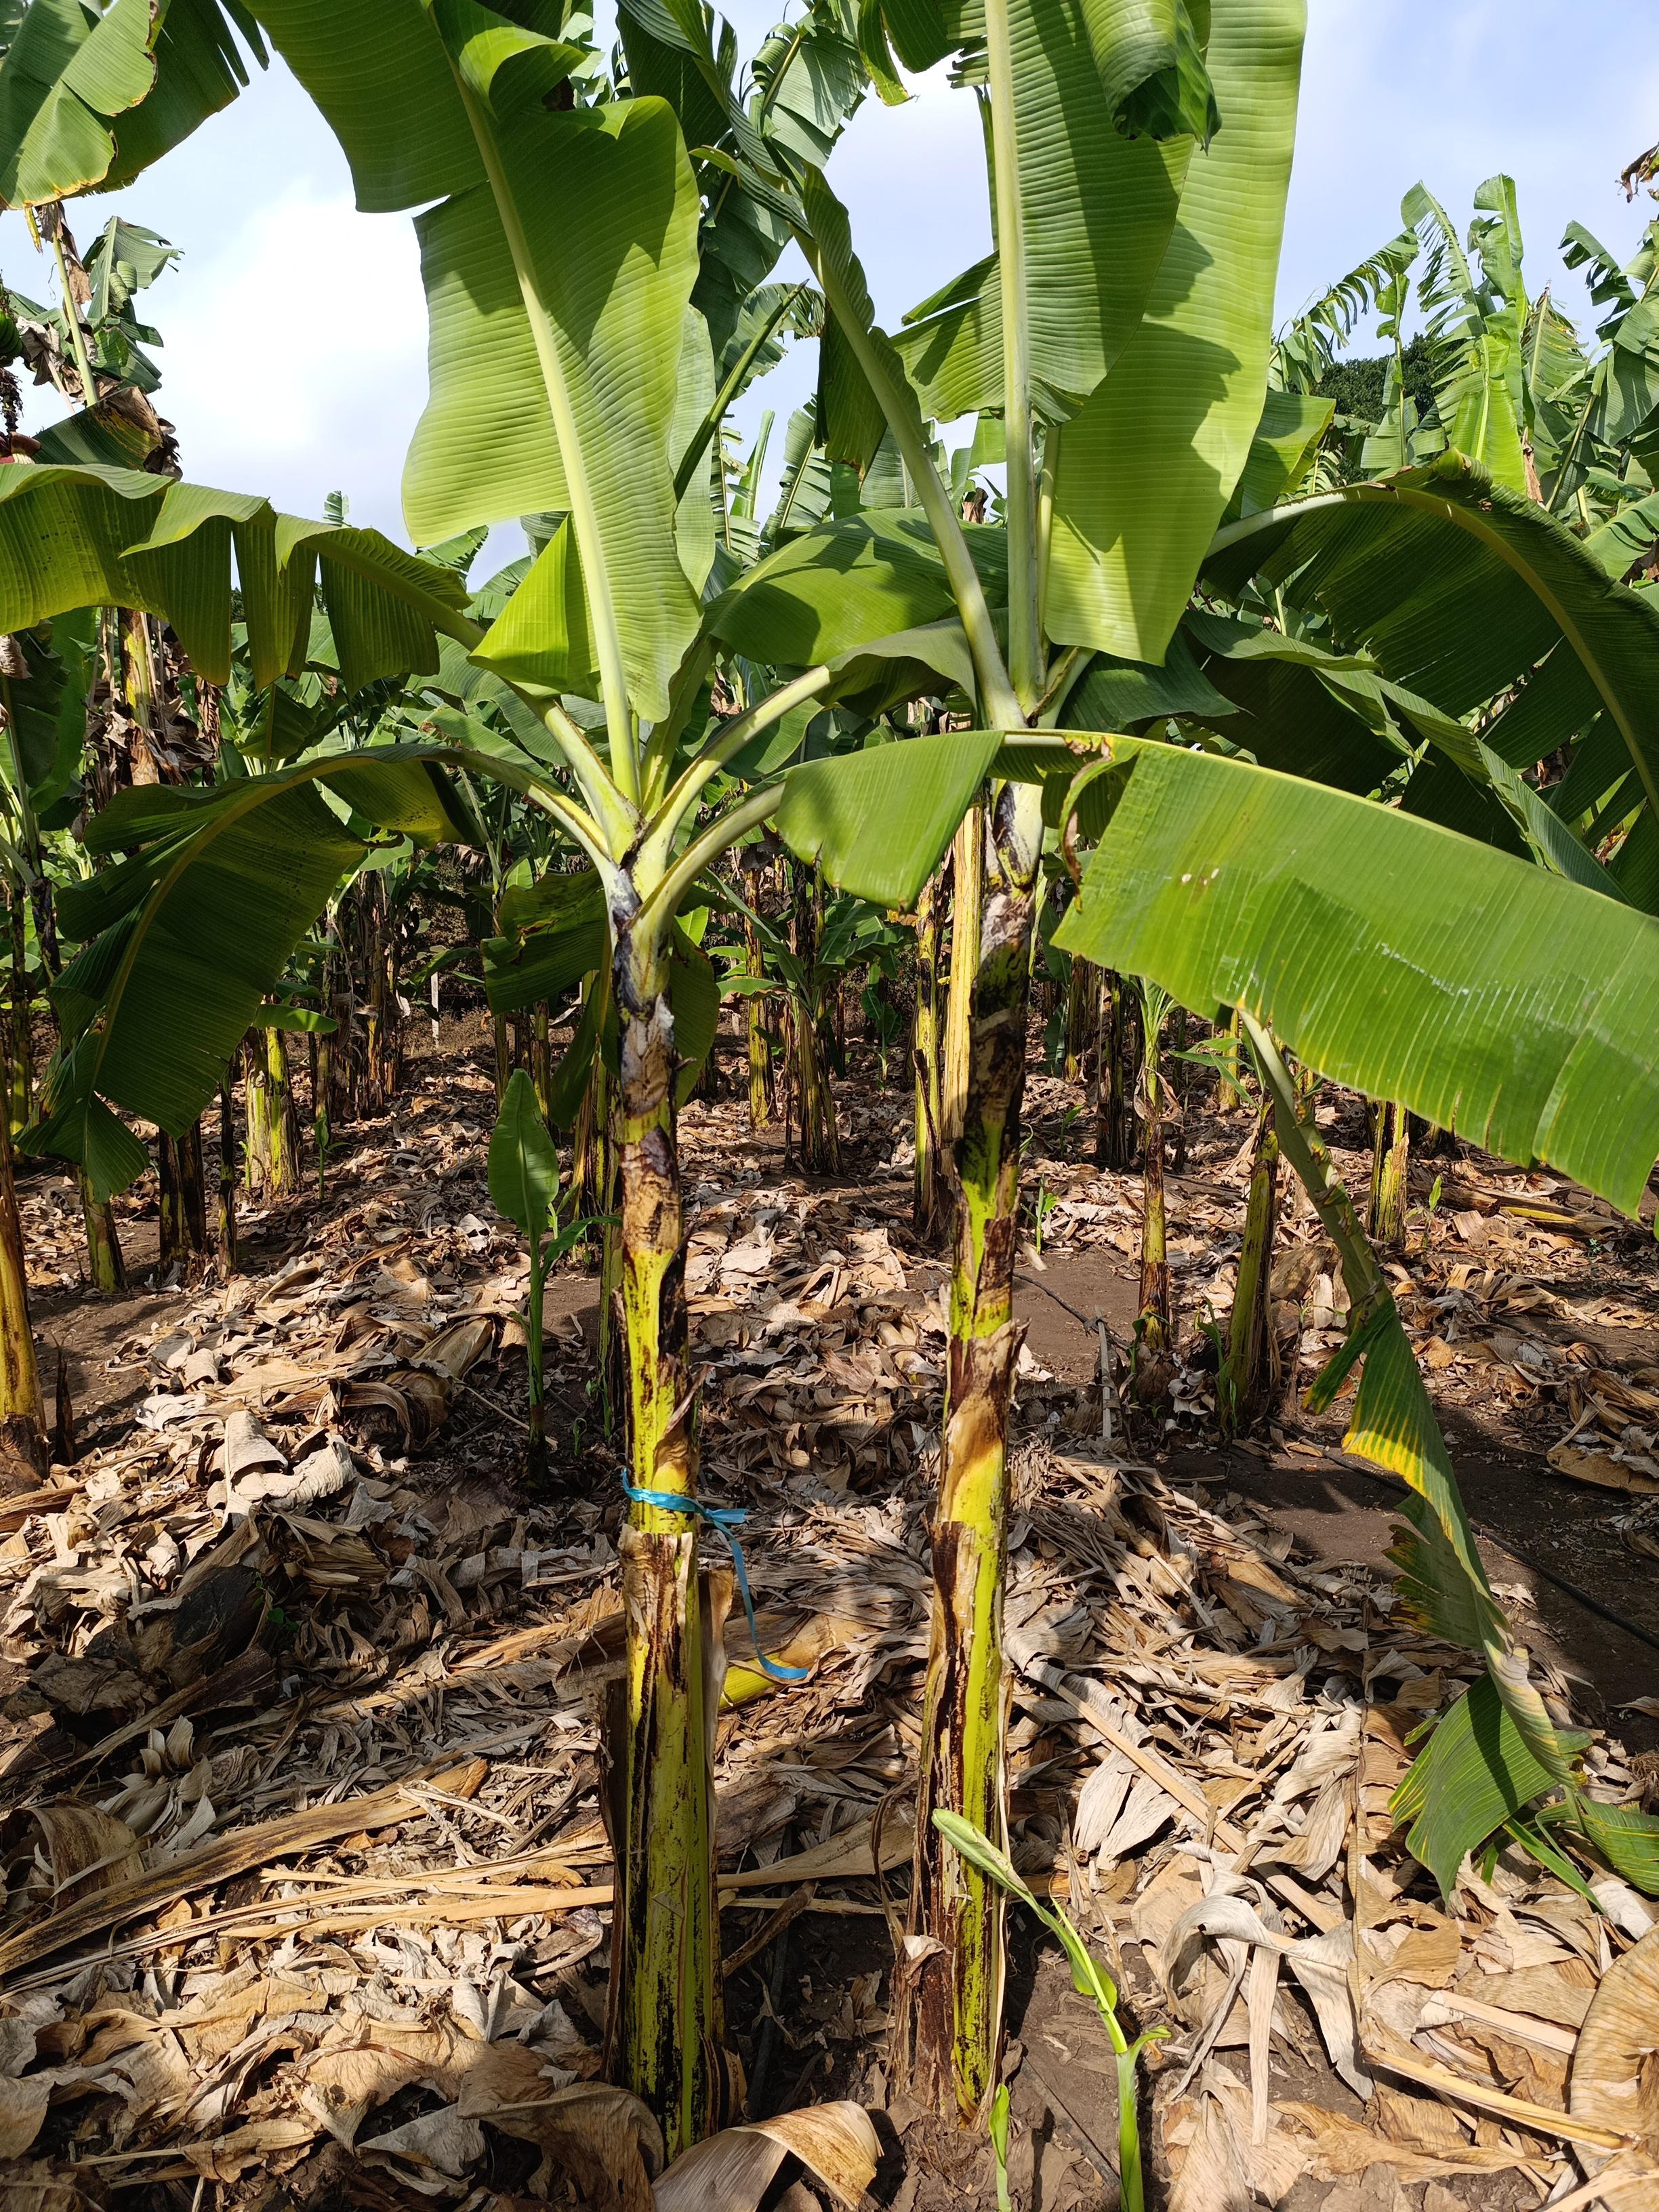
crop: banana
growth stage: vegetative
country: Tanzania
